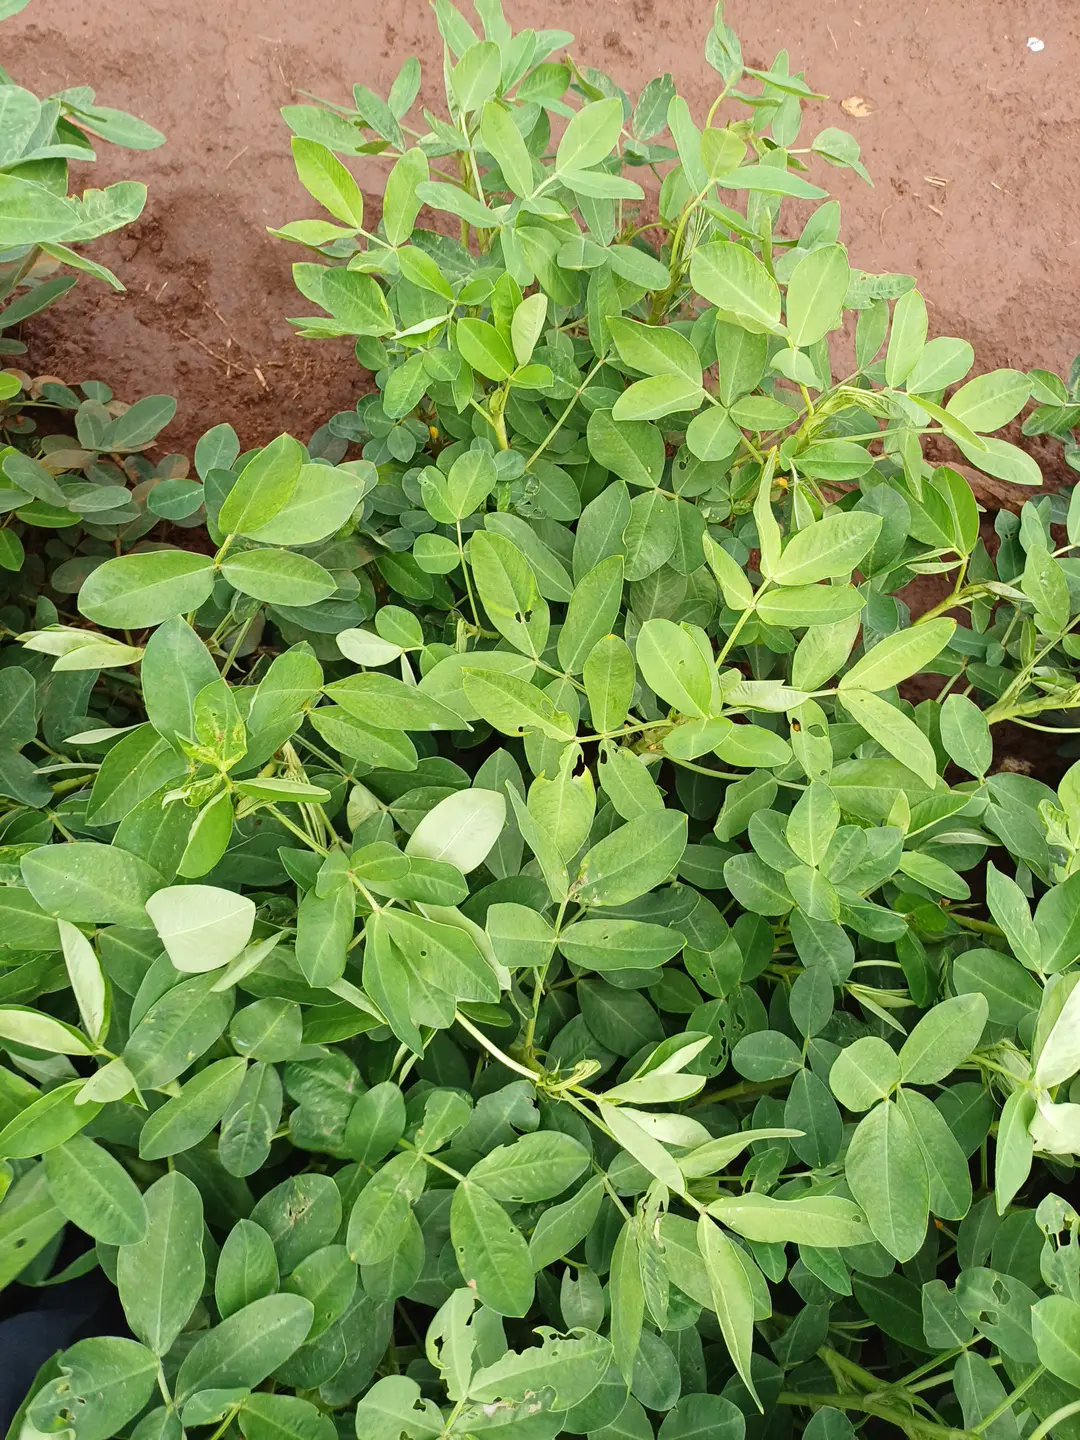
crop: groundnut
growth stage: flowering
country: Kenya
